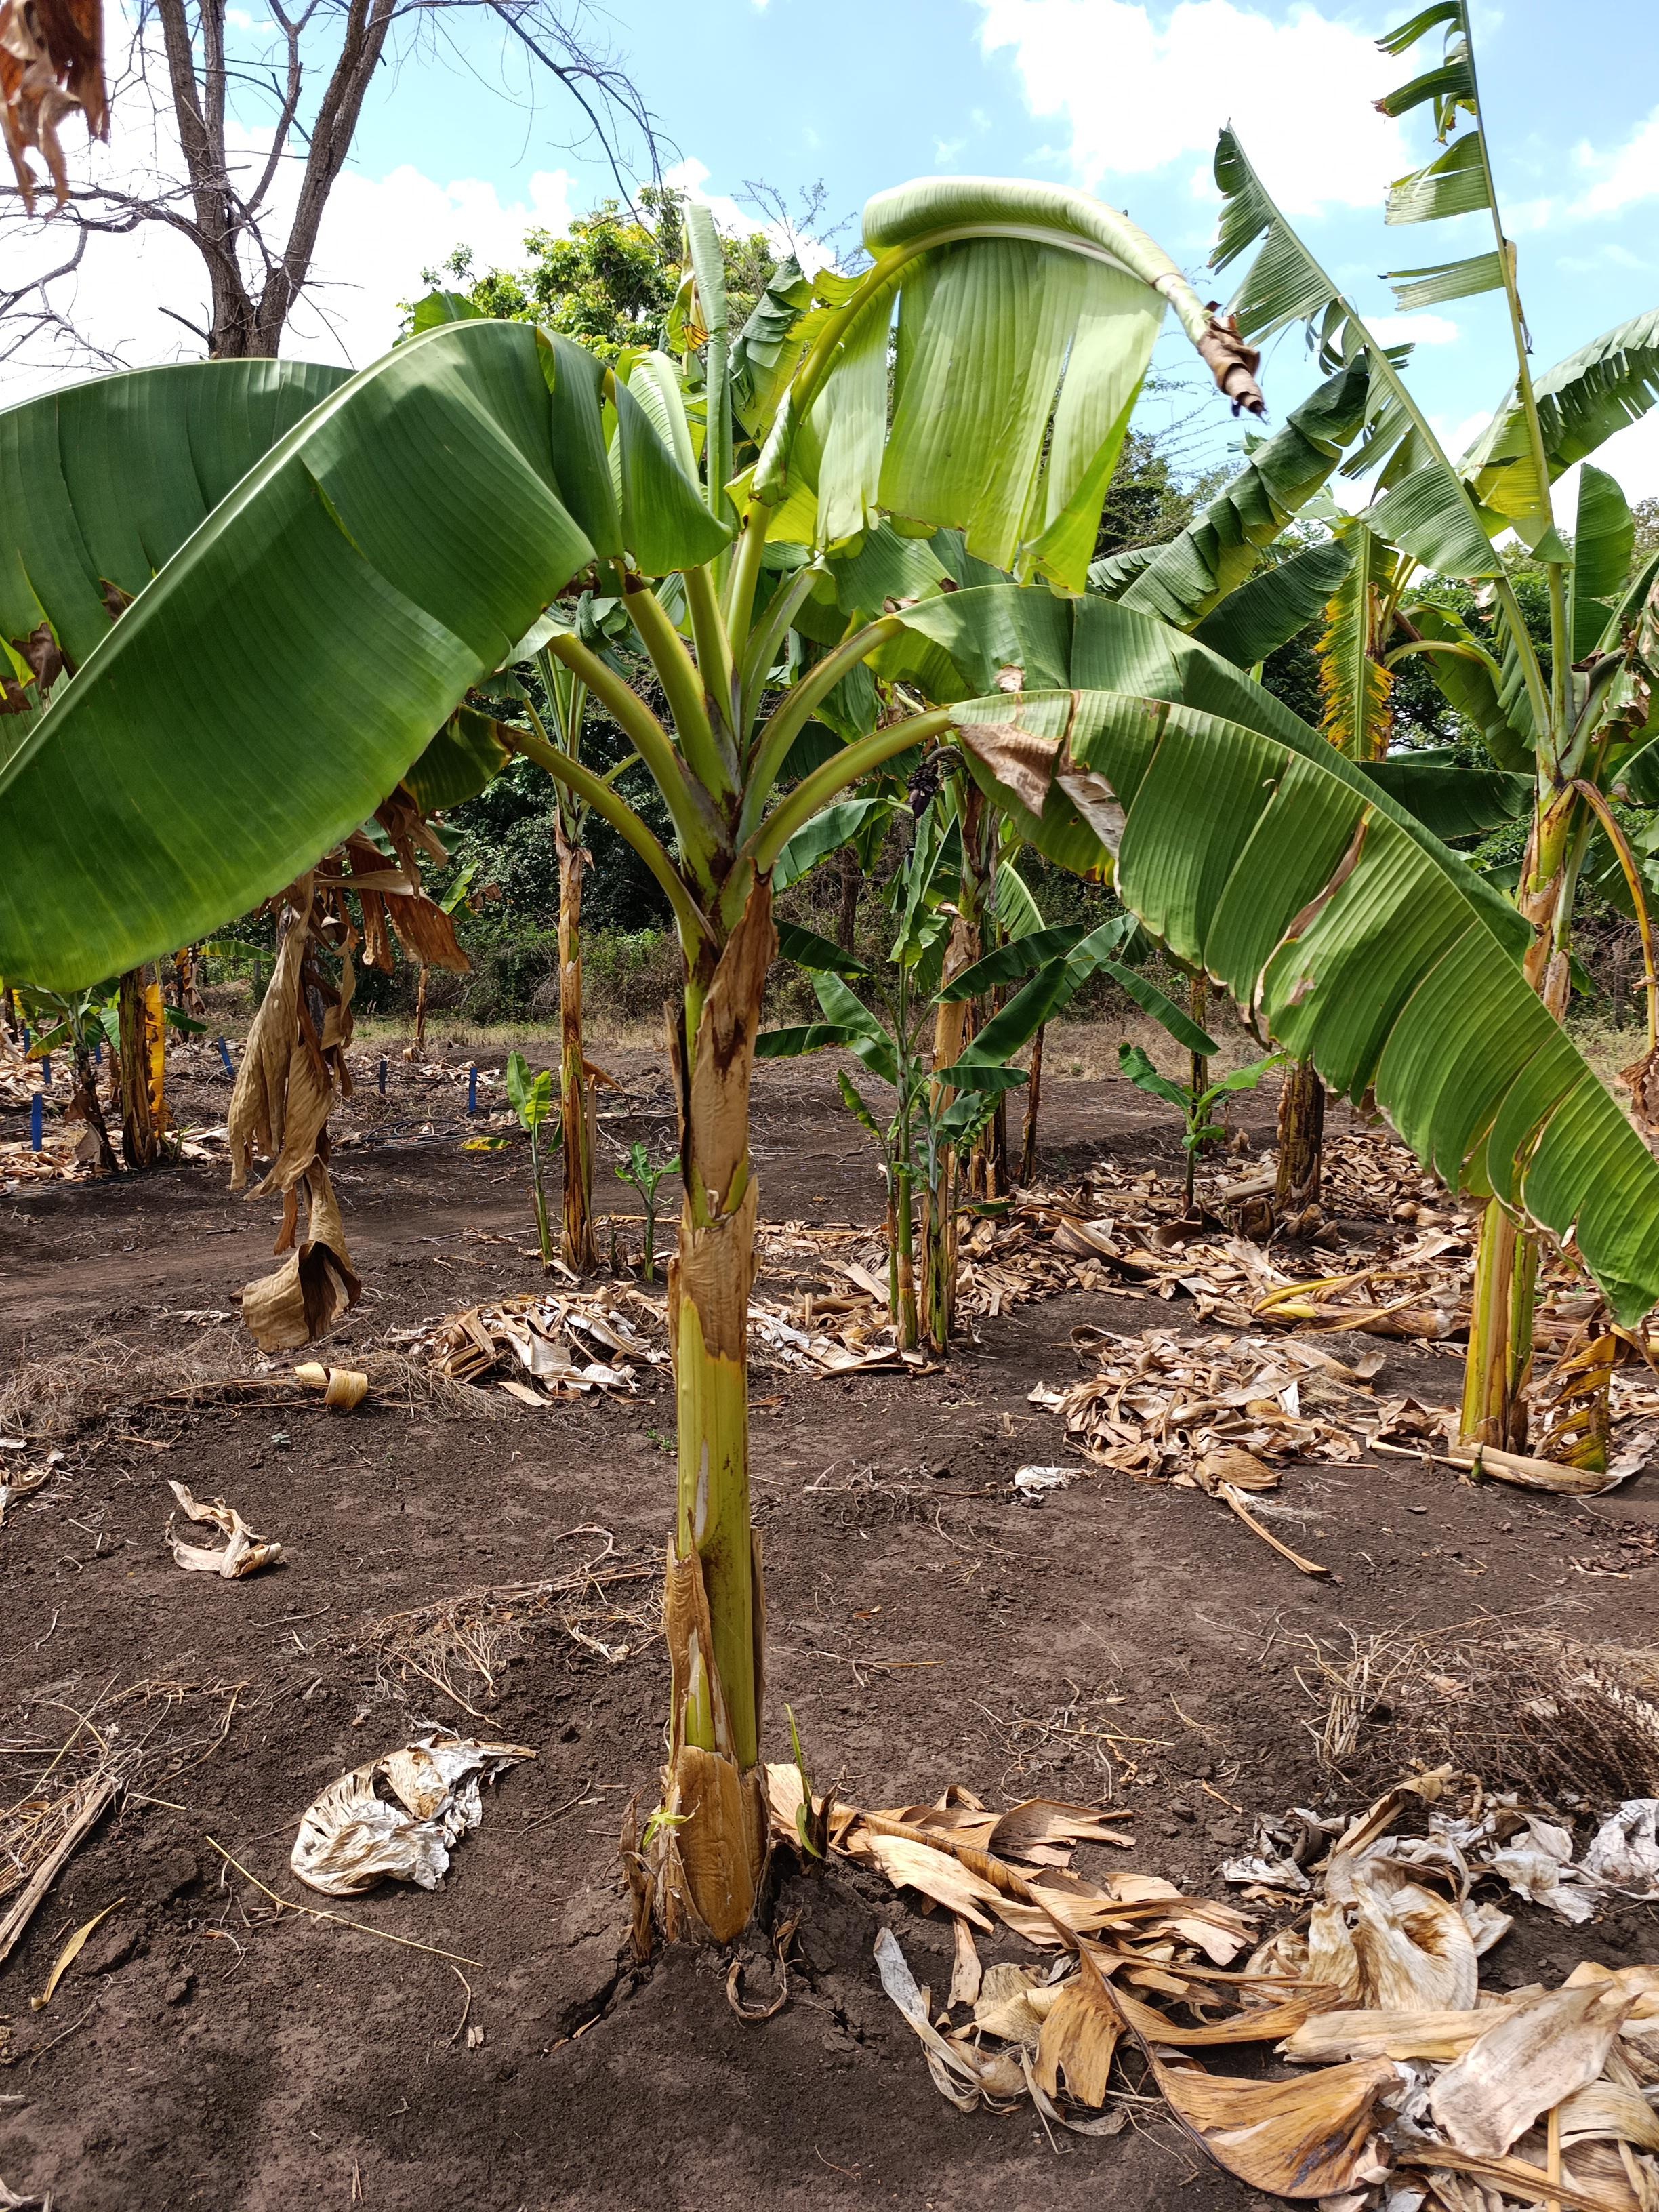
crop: banana
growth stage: vegetative
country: Tanzania
